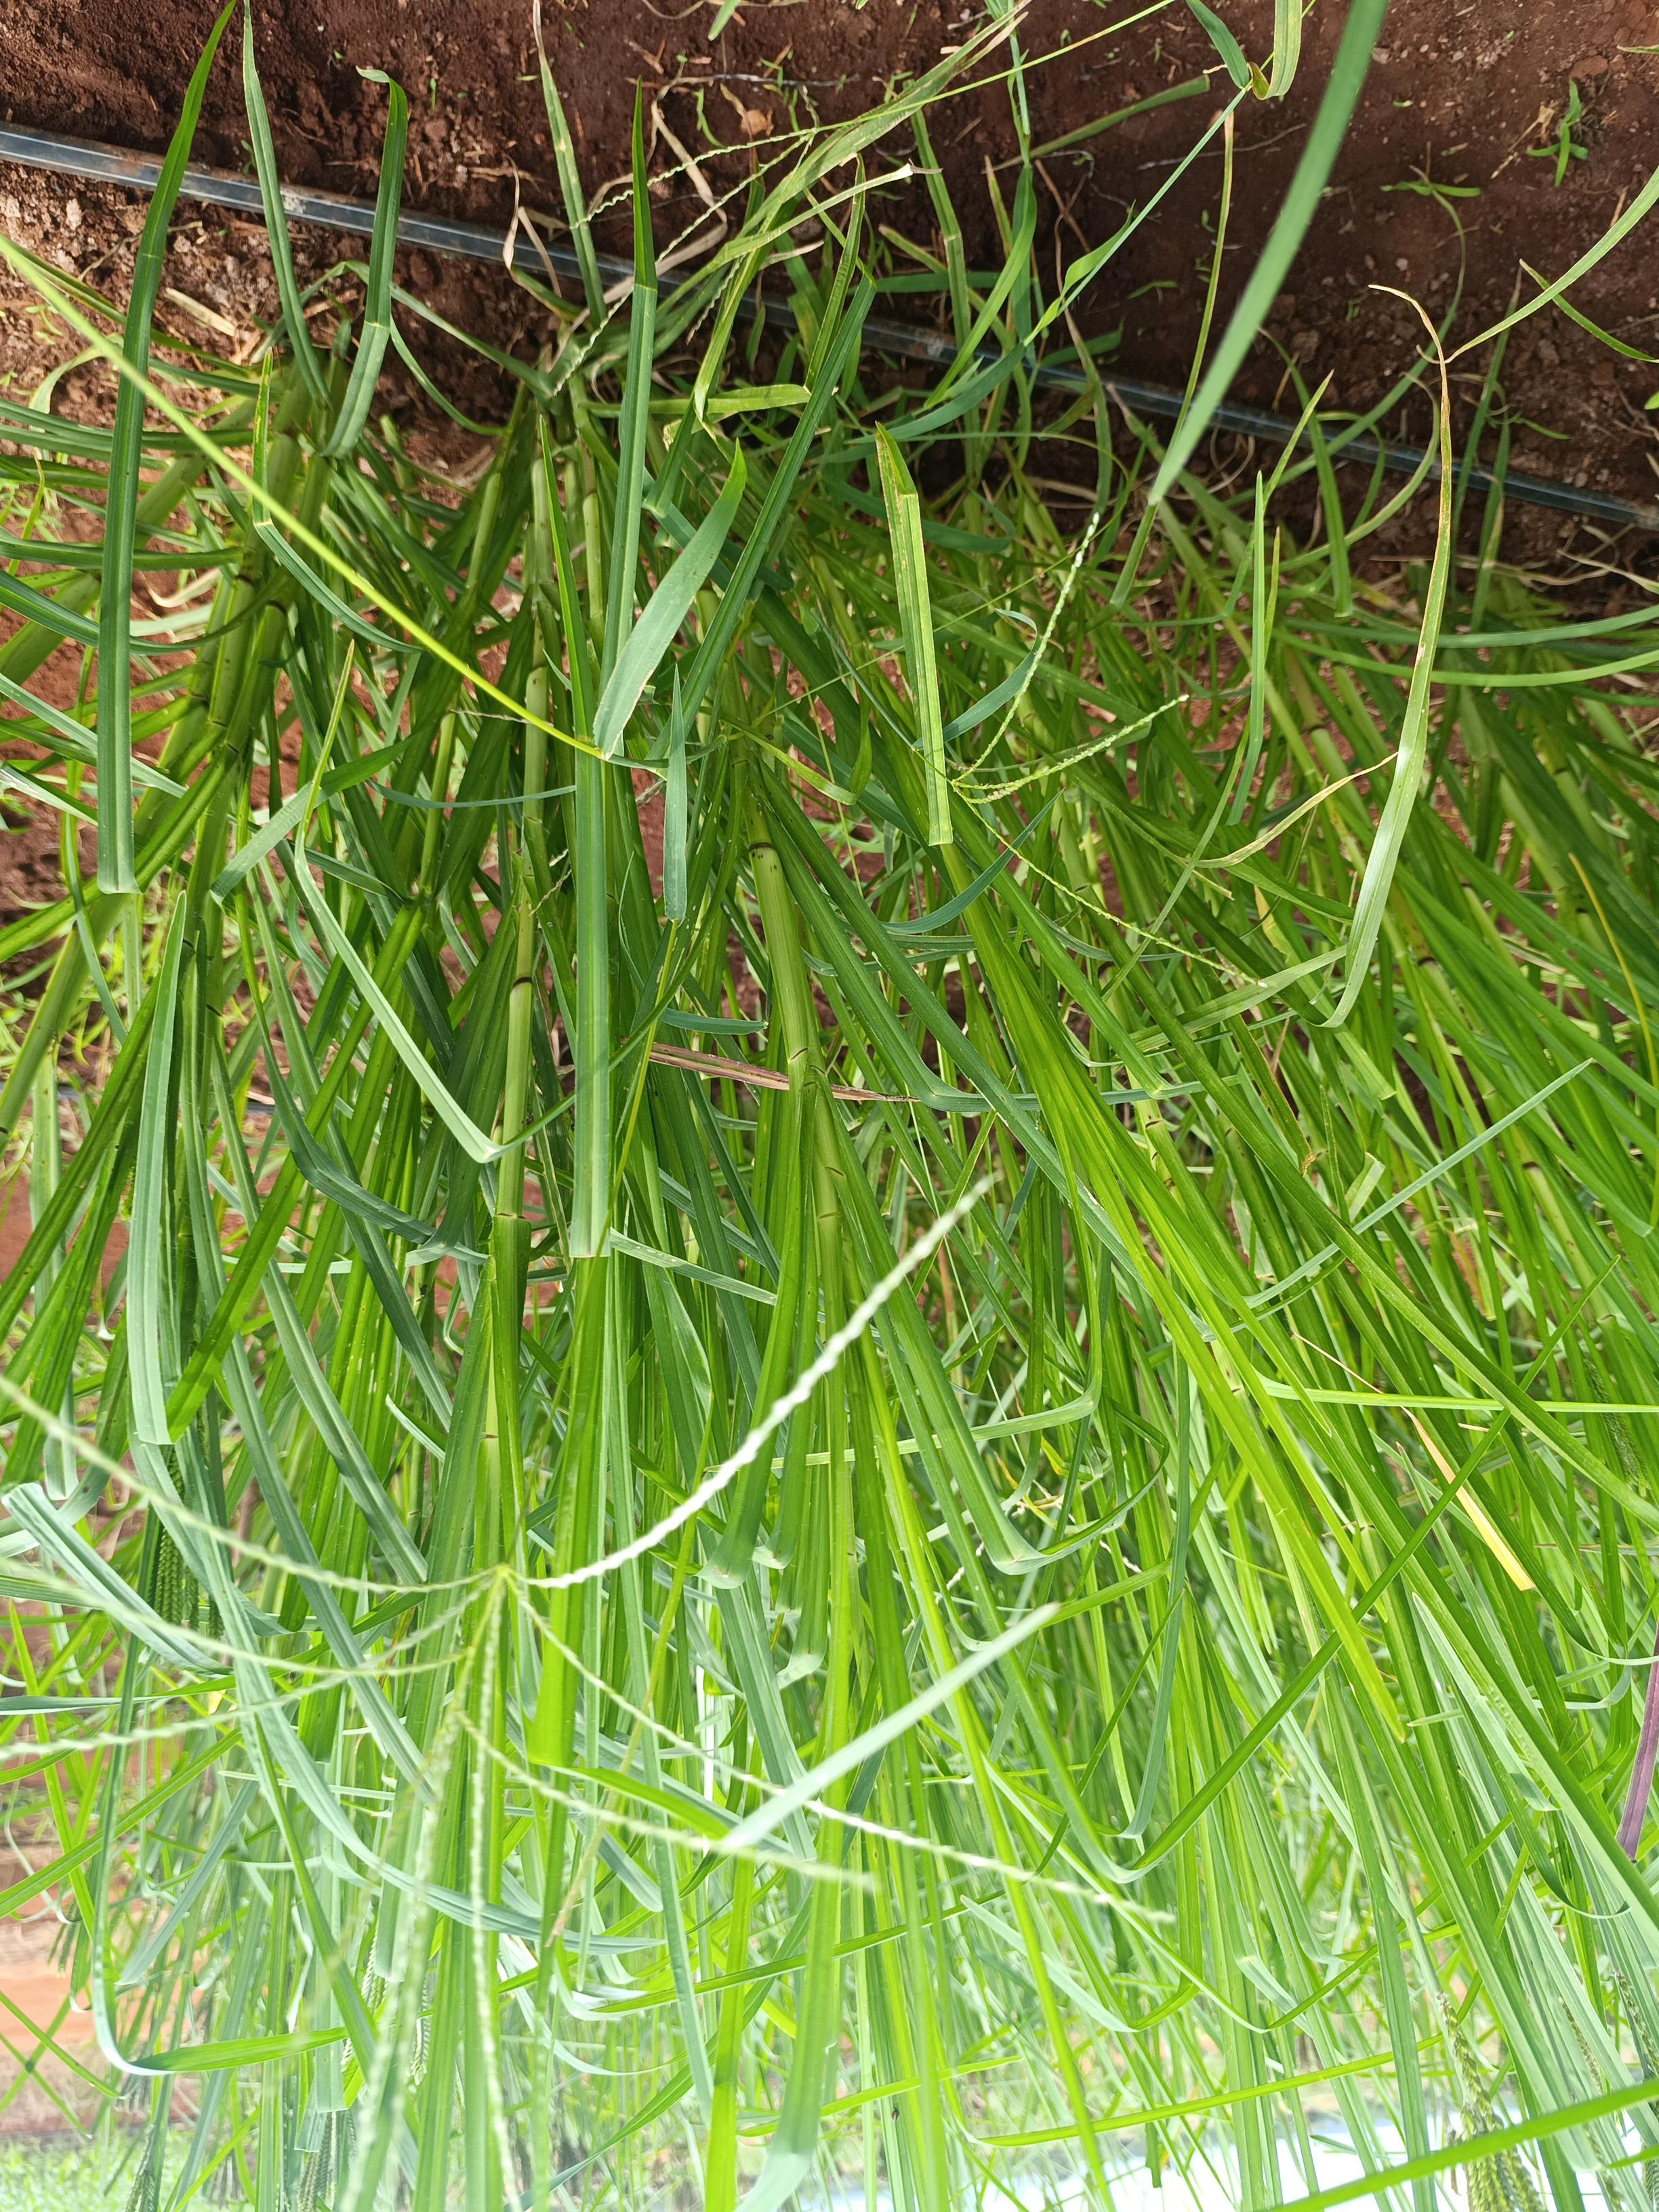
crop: finger millet
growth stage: flowering
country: Kenya
